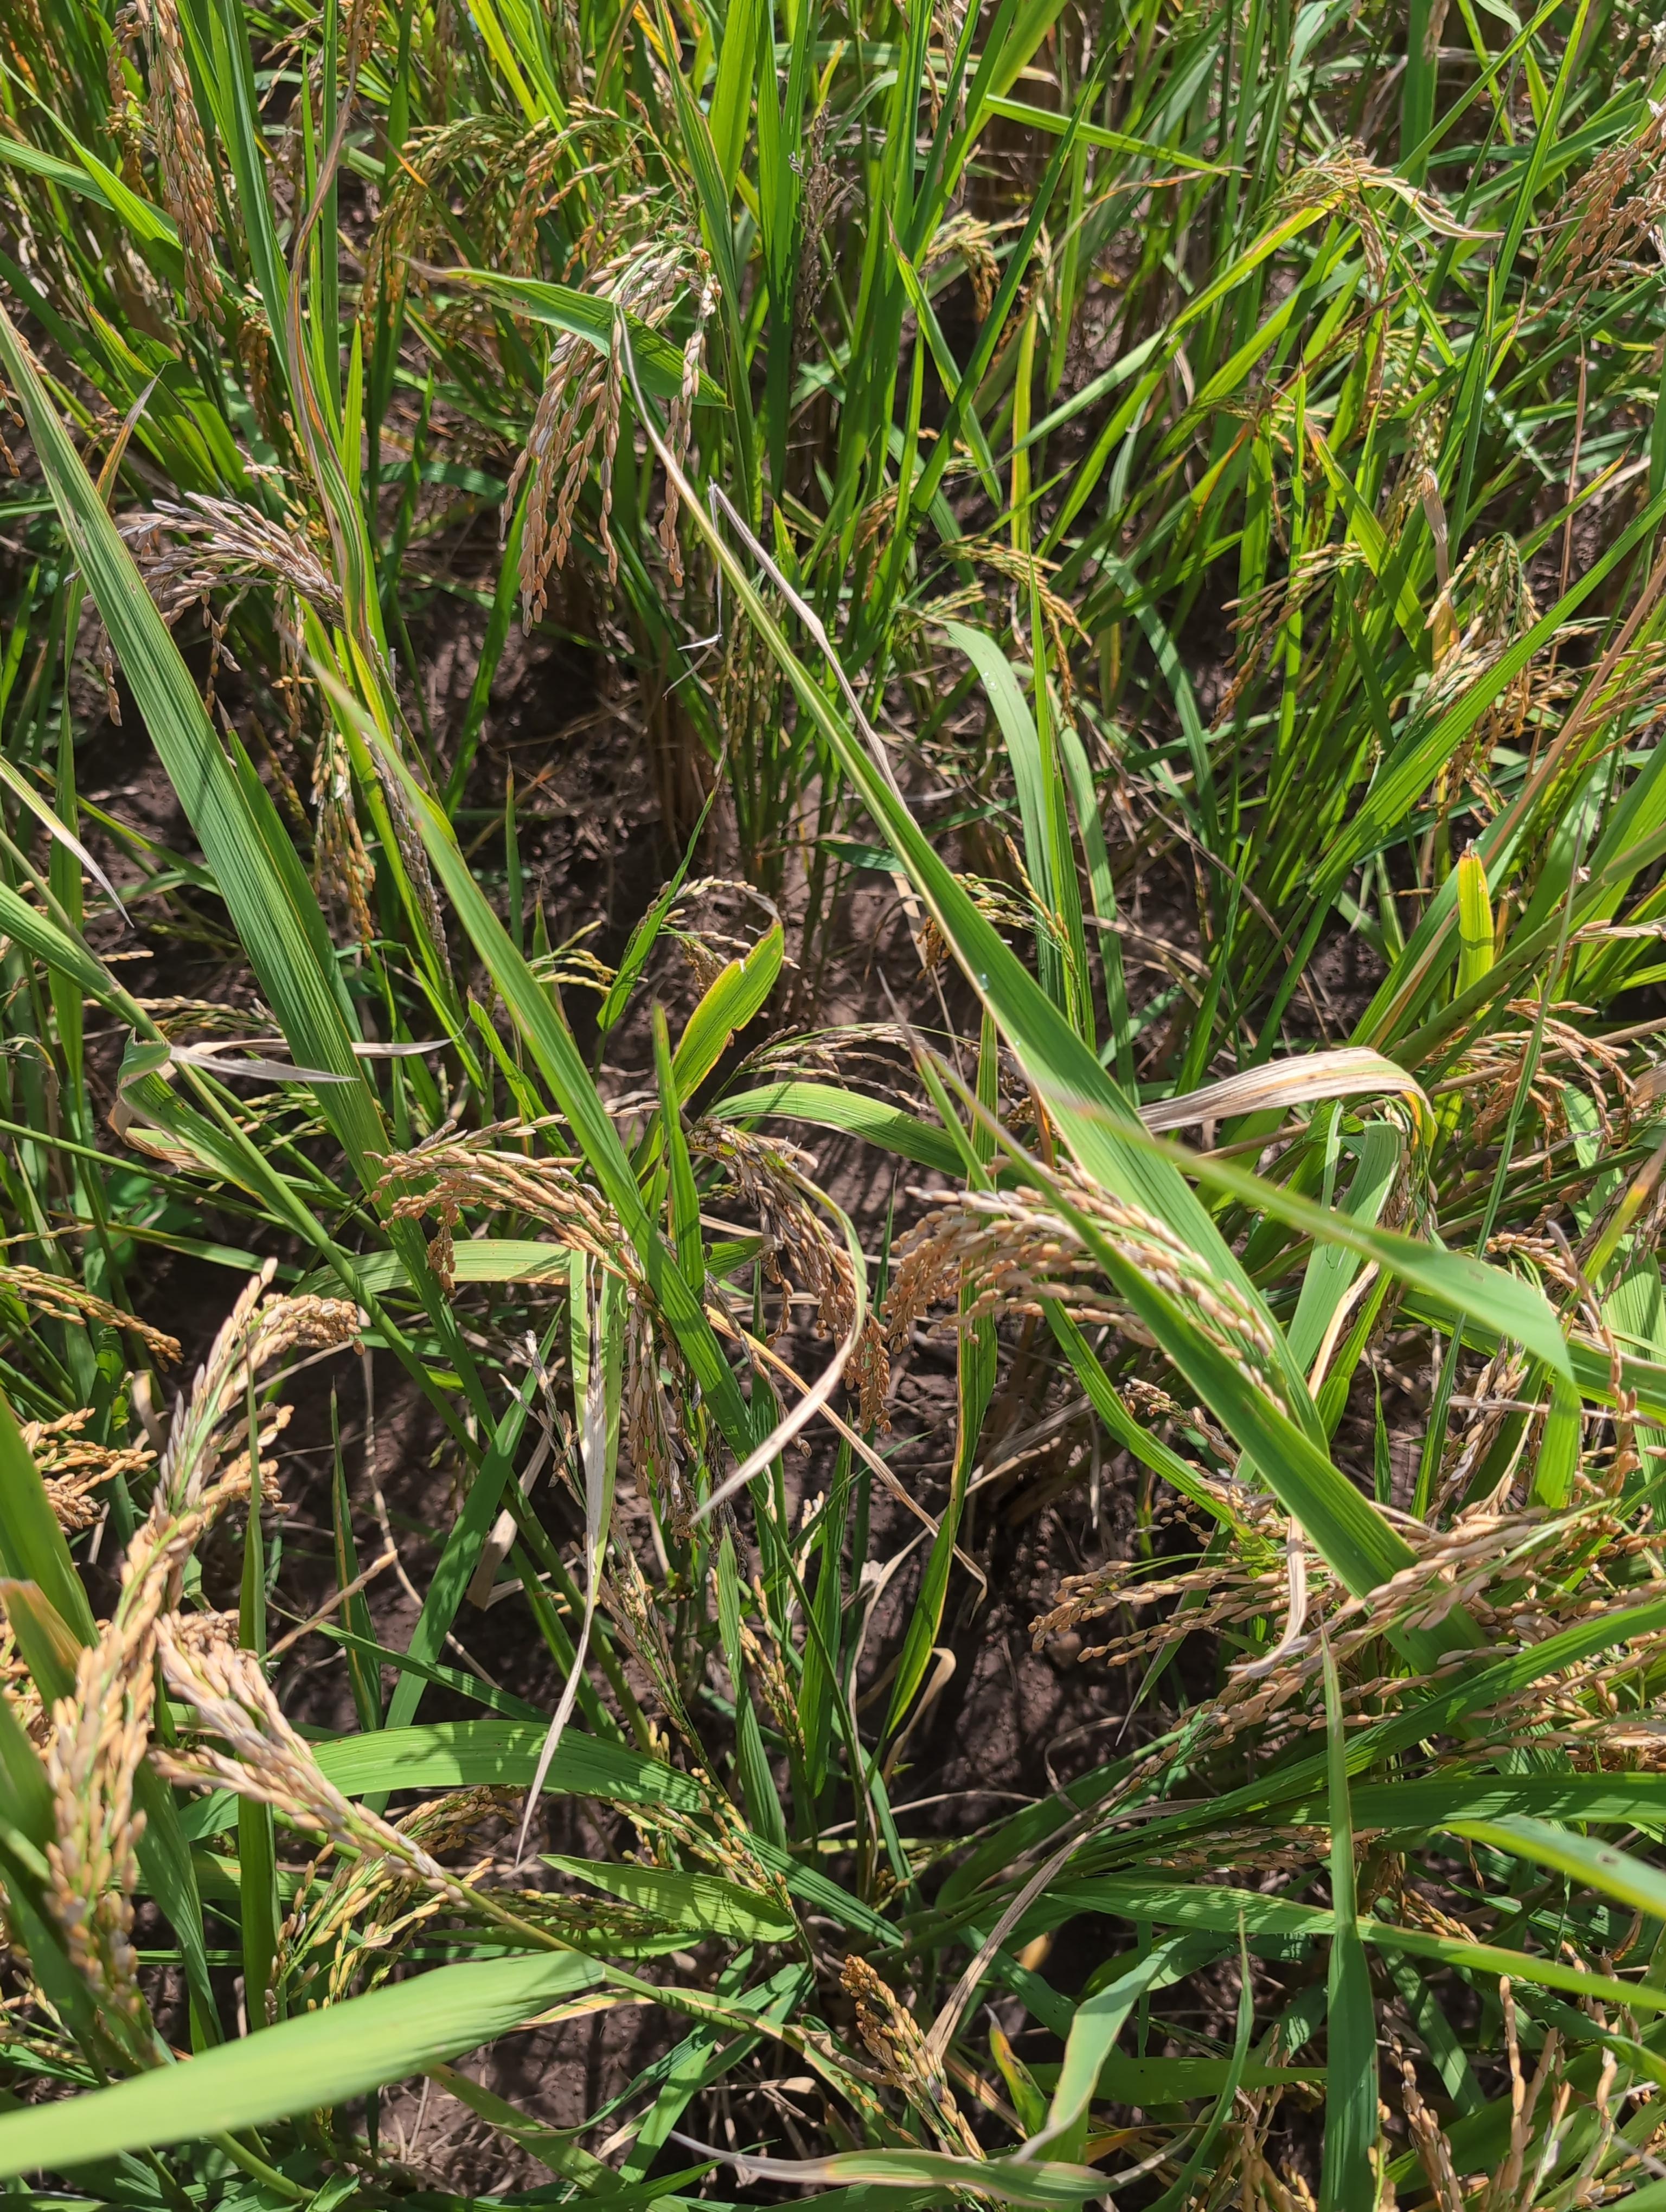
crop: rice
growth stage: ripening
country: Côte d'Ivoire
